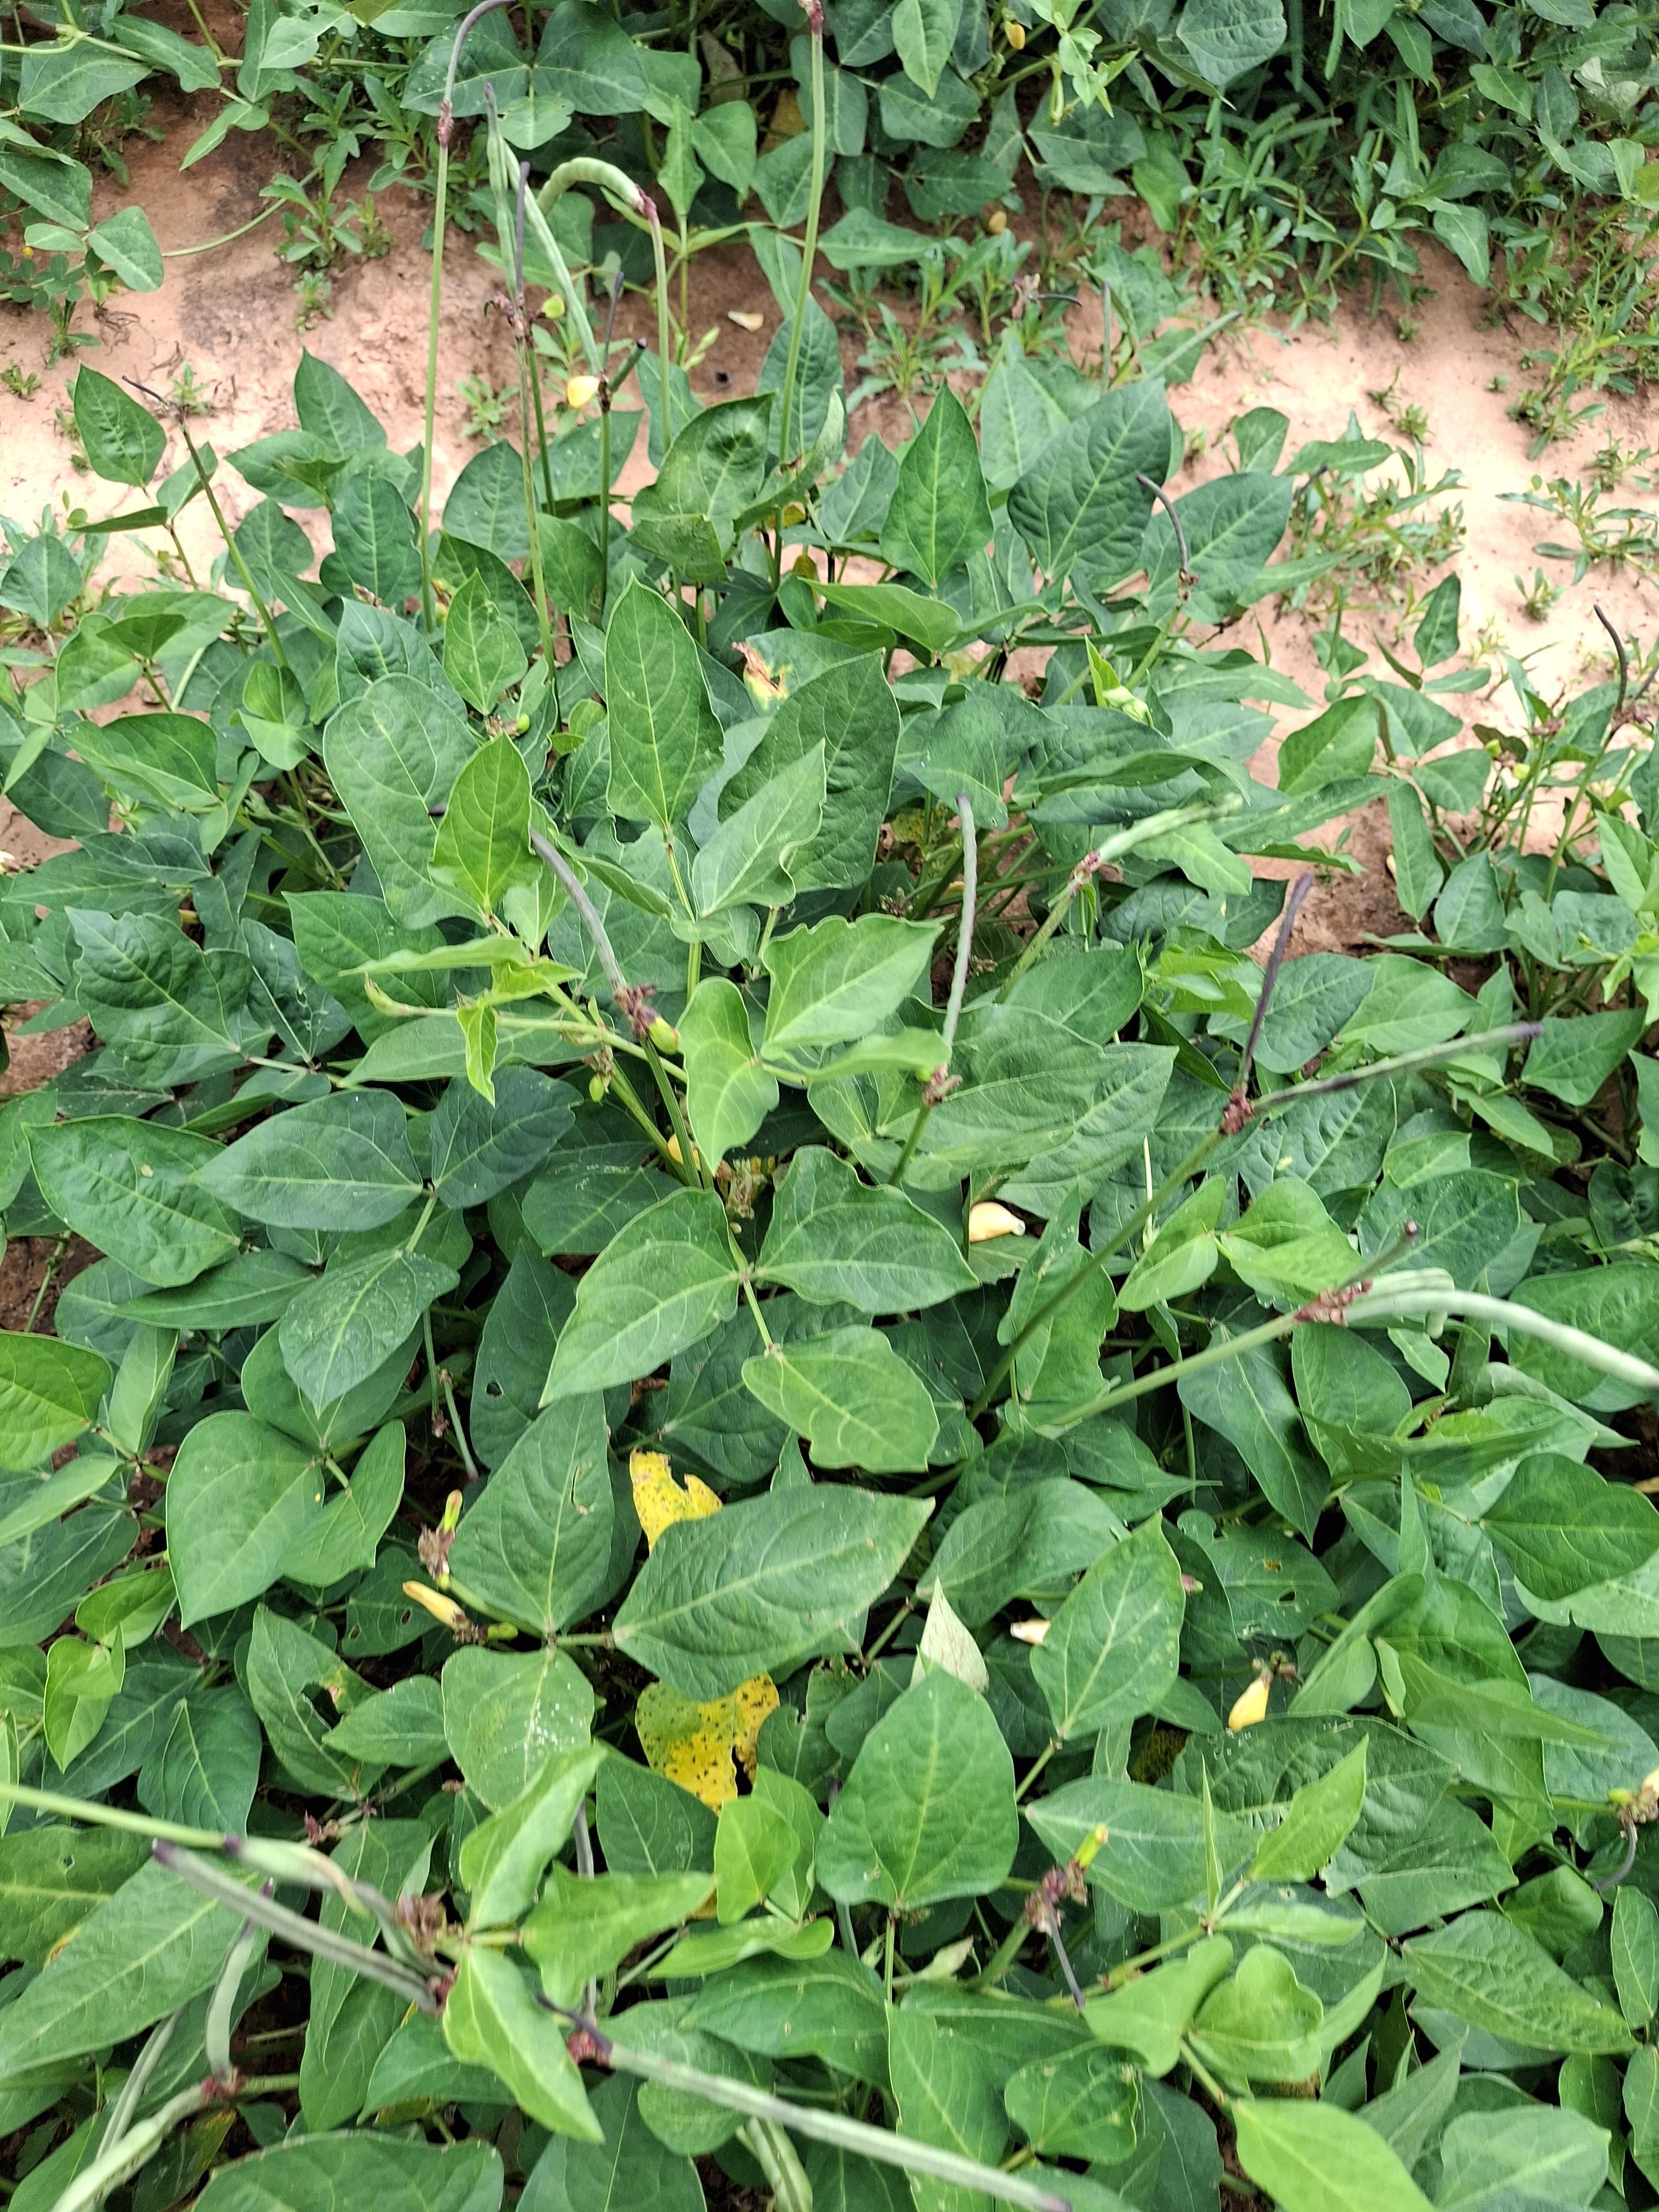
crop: cowpea
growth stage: development pod
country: Nigeria
